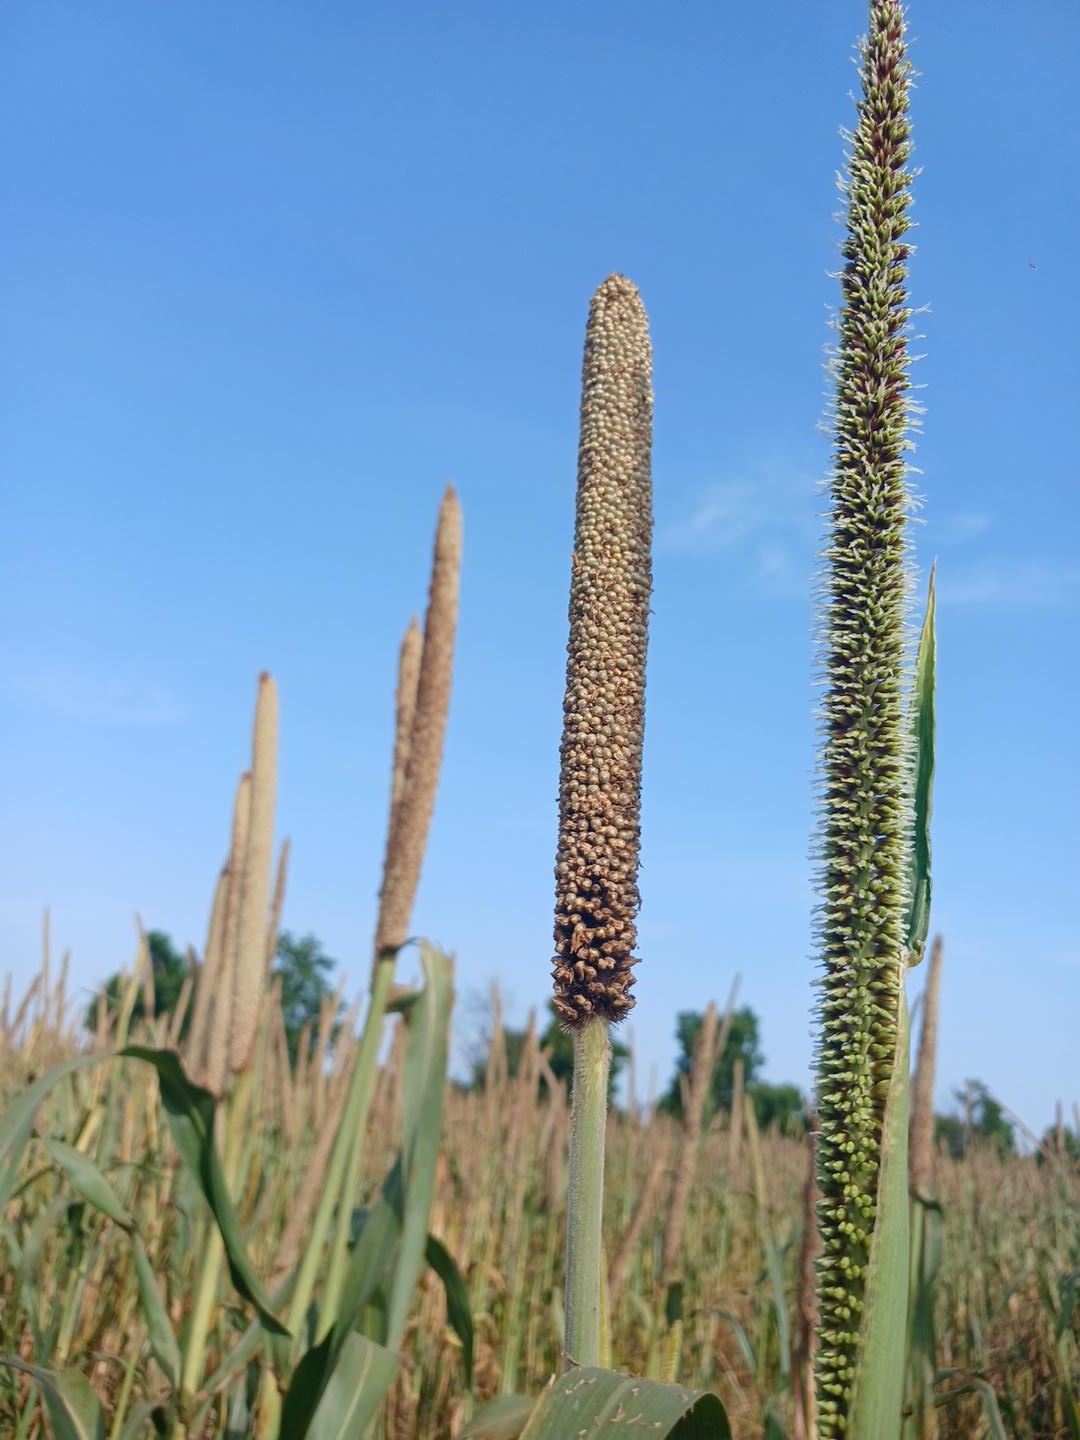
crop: pearl millet
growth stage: maturity
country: Senegal
